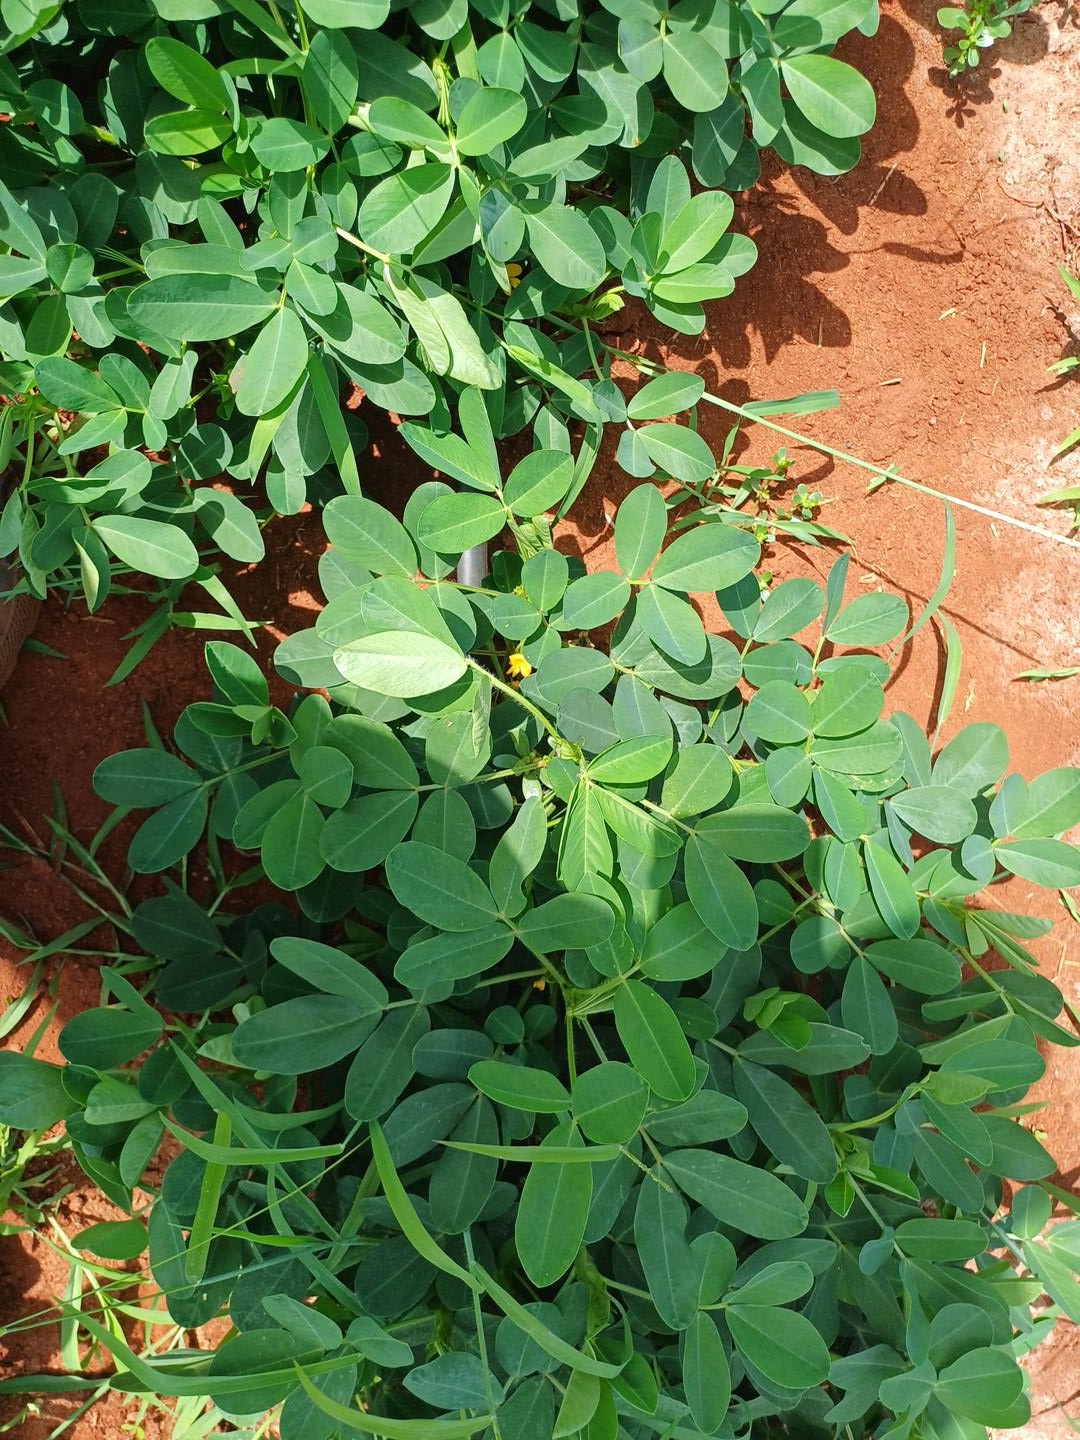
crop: groundnut
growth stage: flowering
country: Kenya
